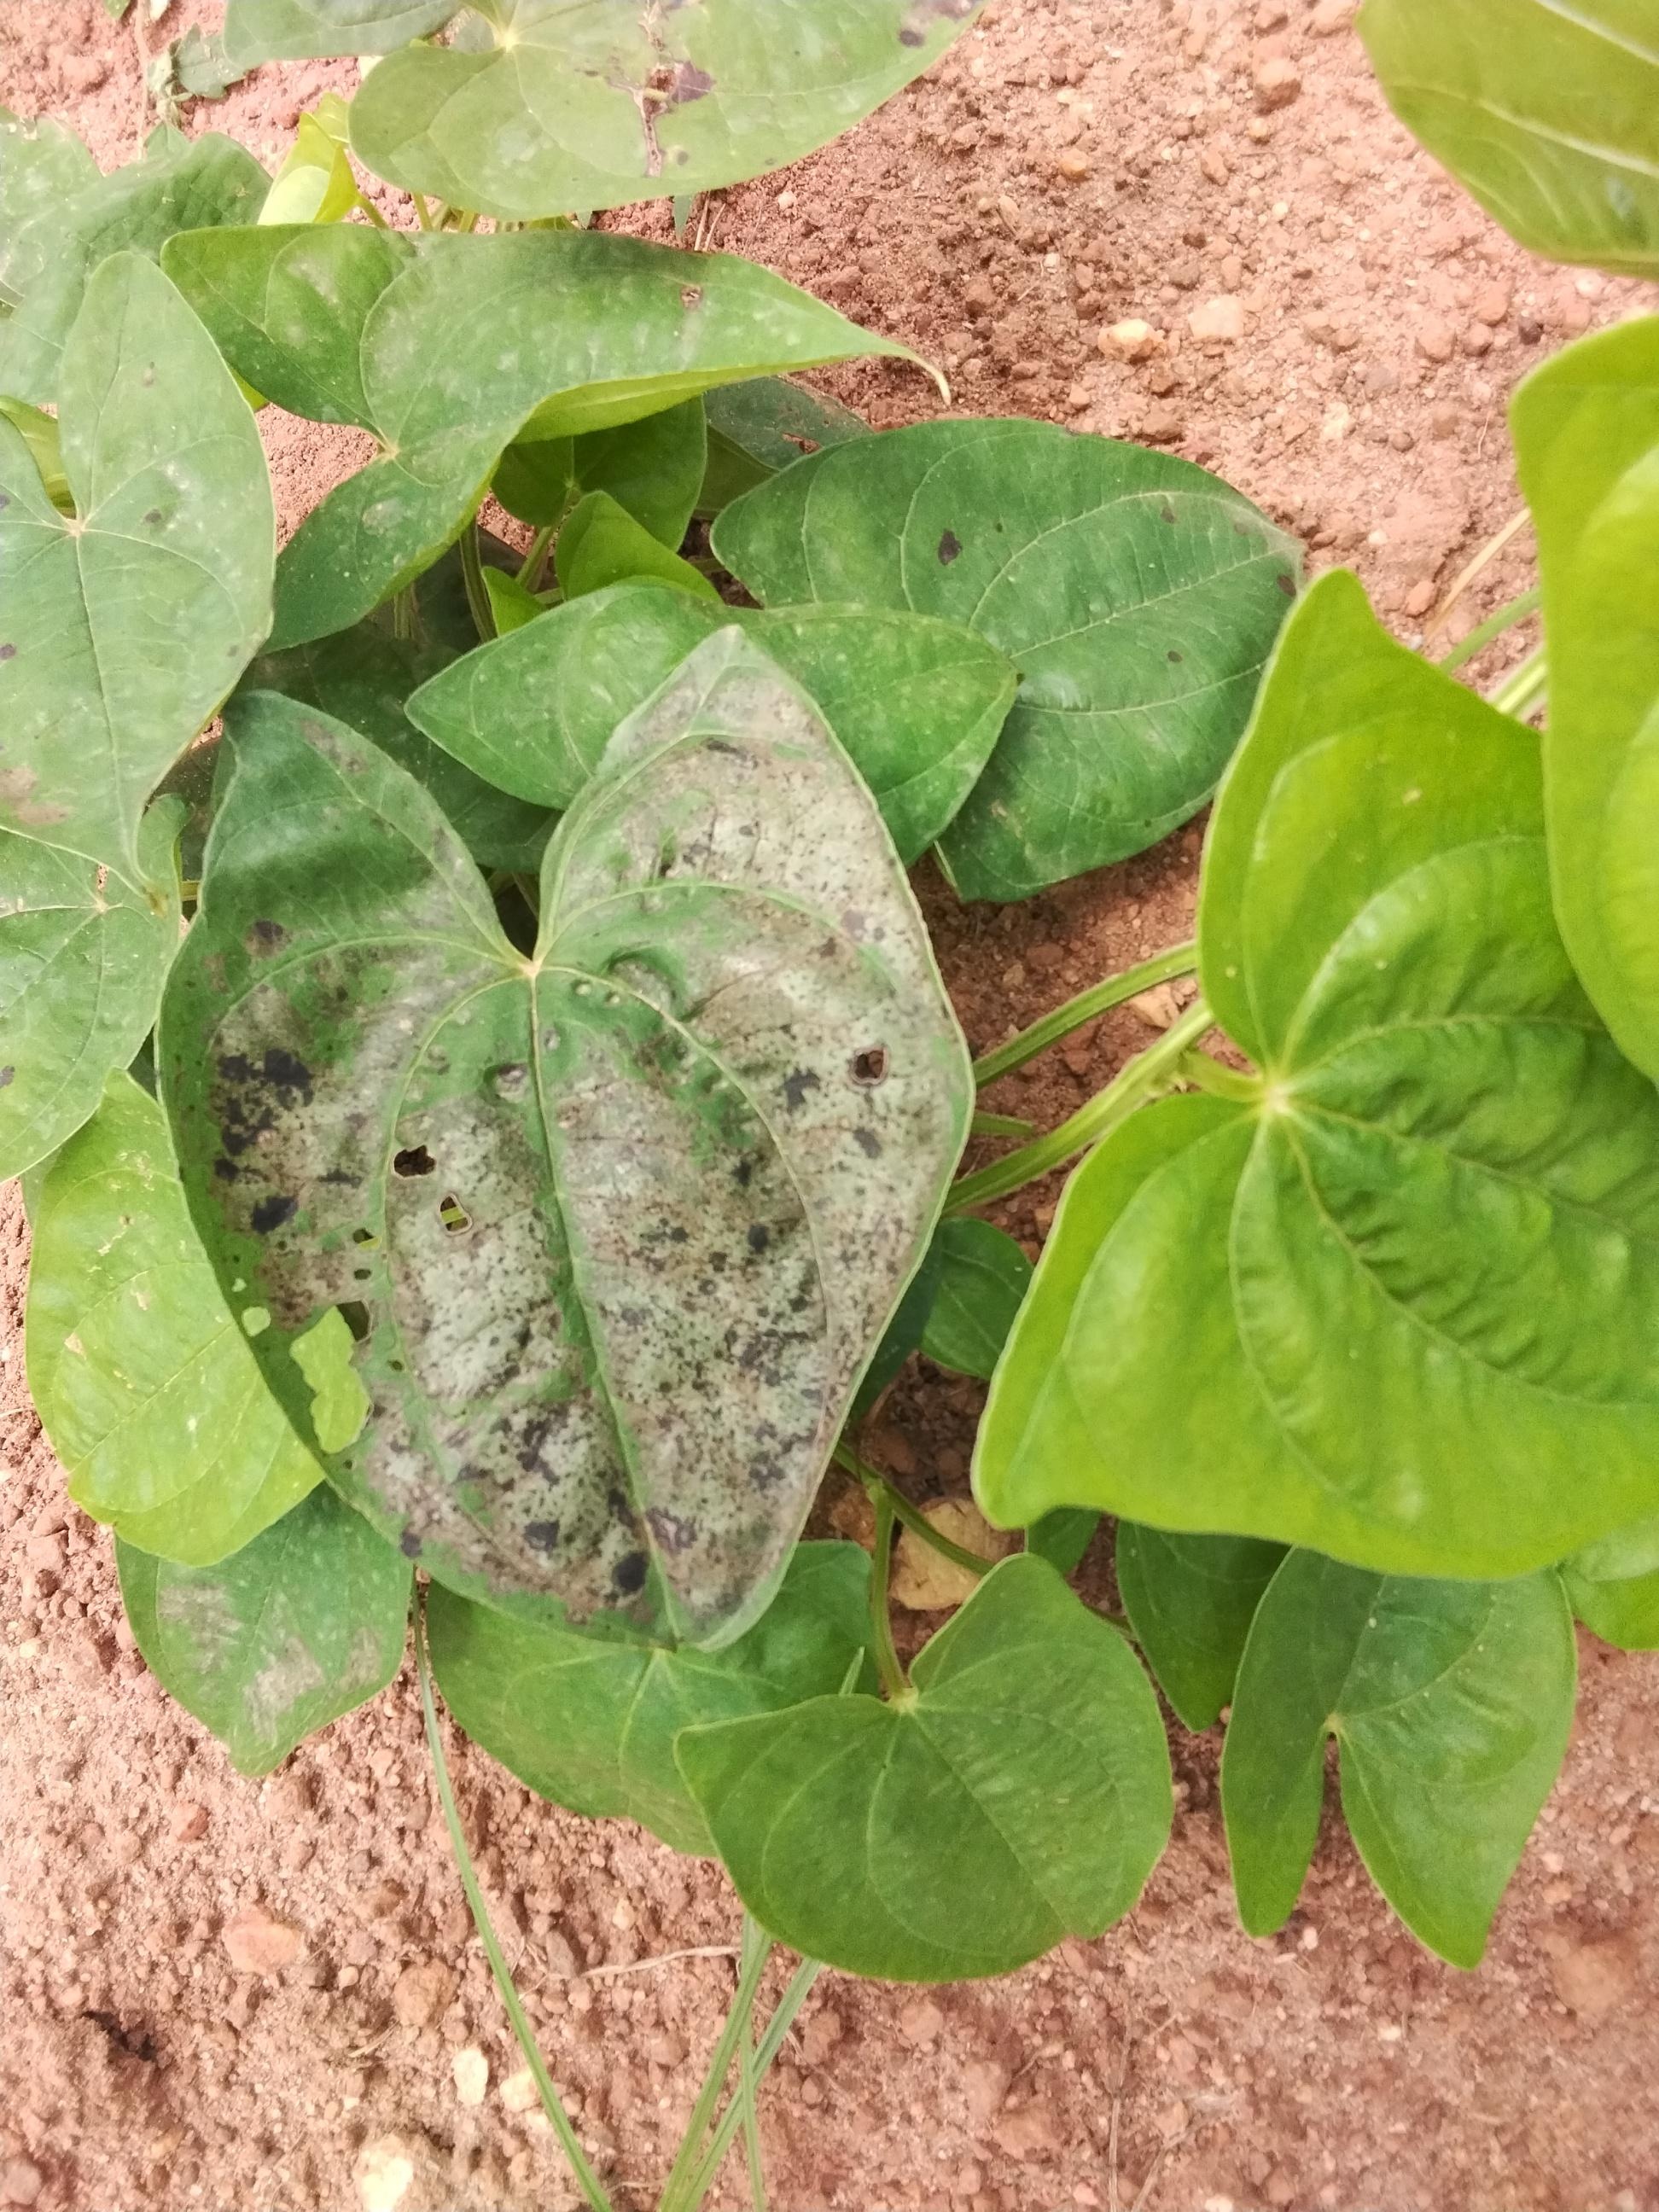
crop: yam
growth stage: vegetative
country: Nigeria
